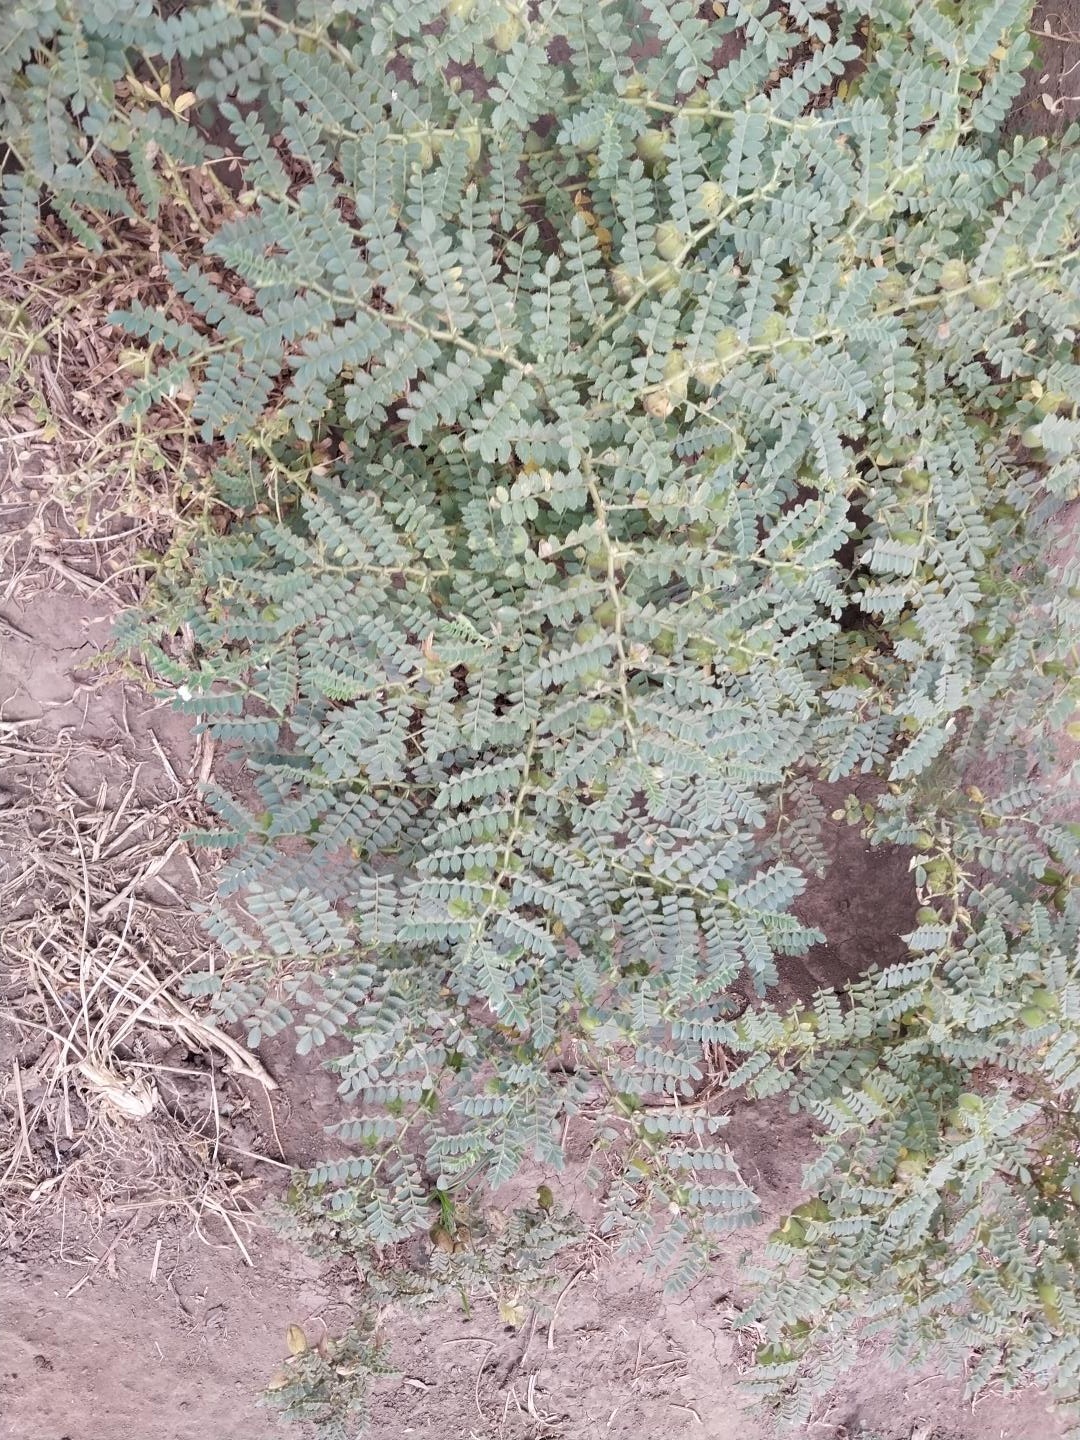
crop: chickpea
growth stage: development pod
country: Tanzania
